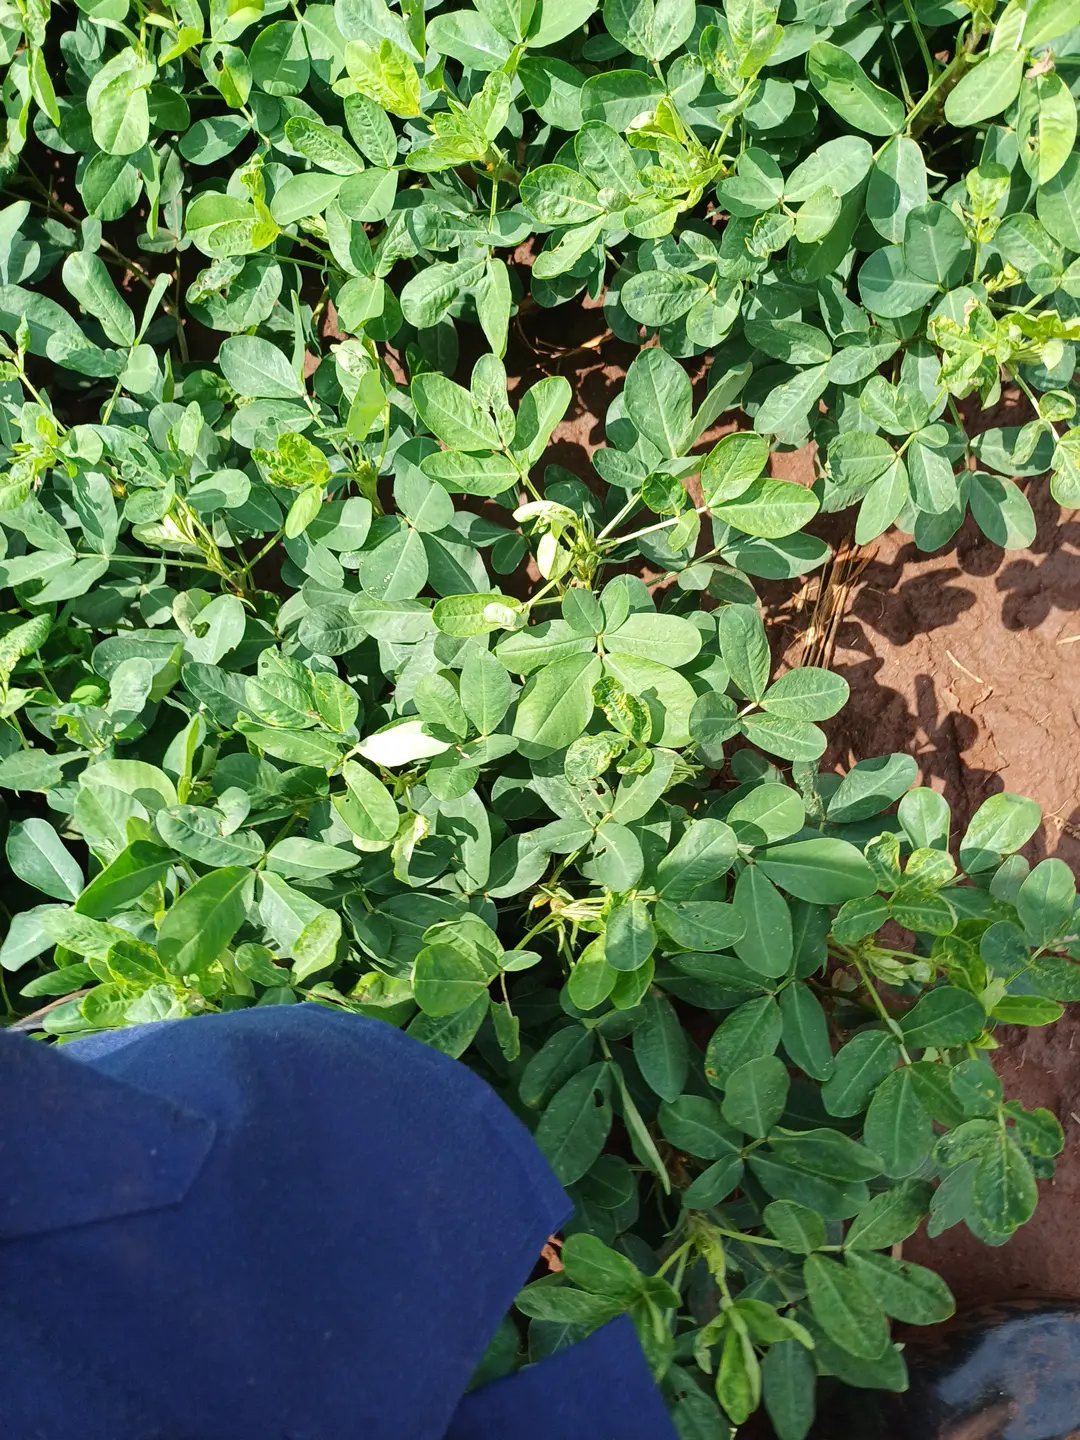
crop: groundnut
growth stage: pegging
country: Kenya
